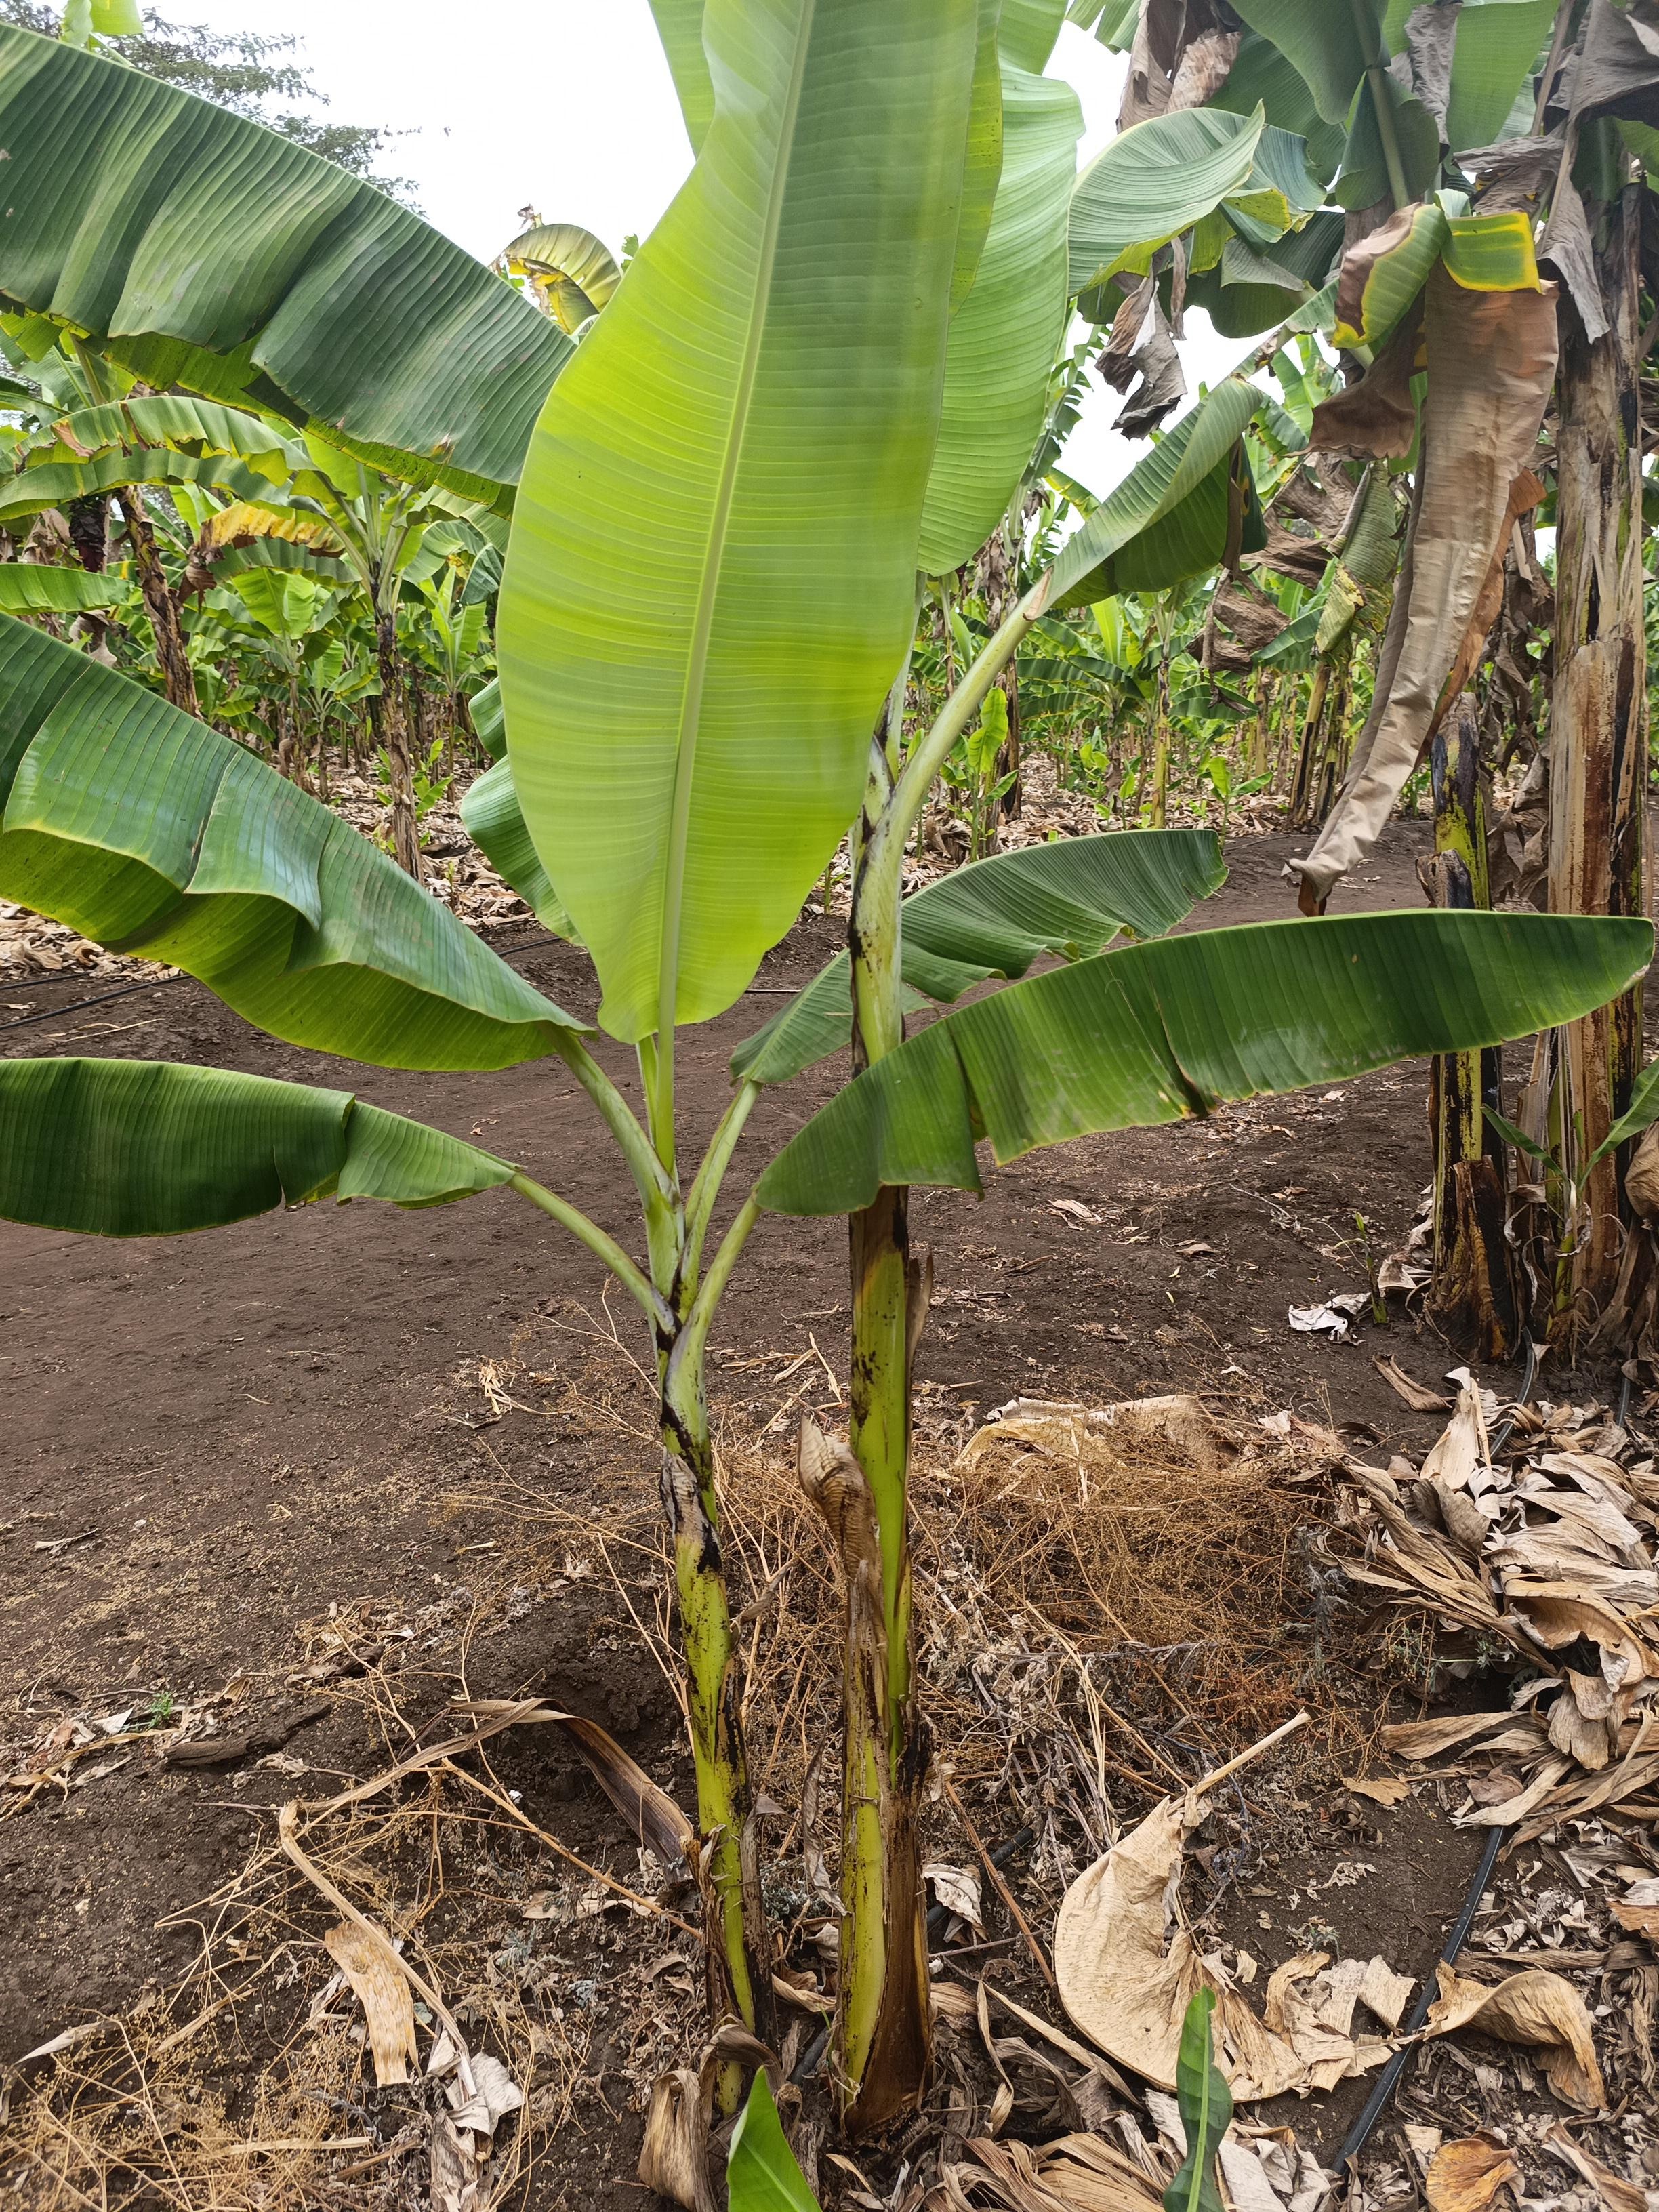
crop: banana
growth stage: vegetative
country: Tanzania
